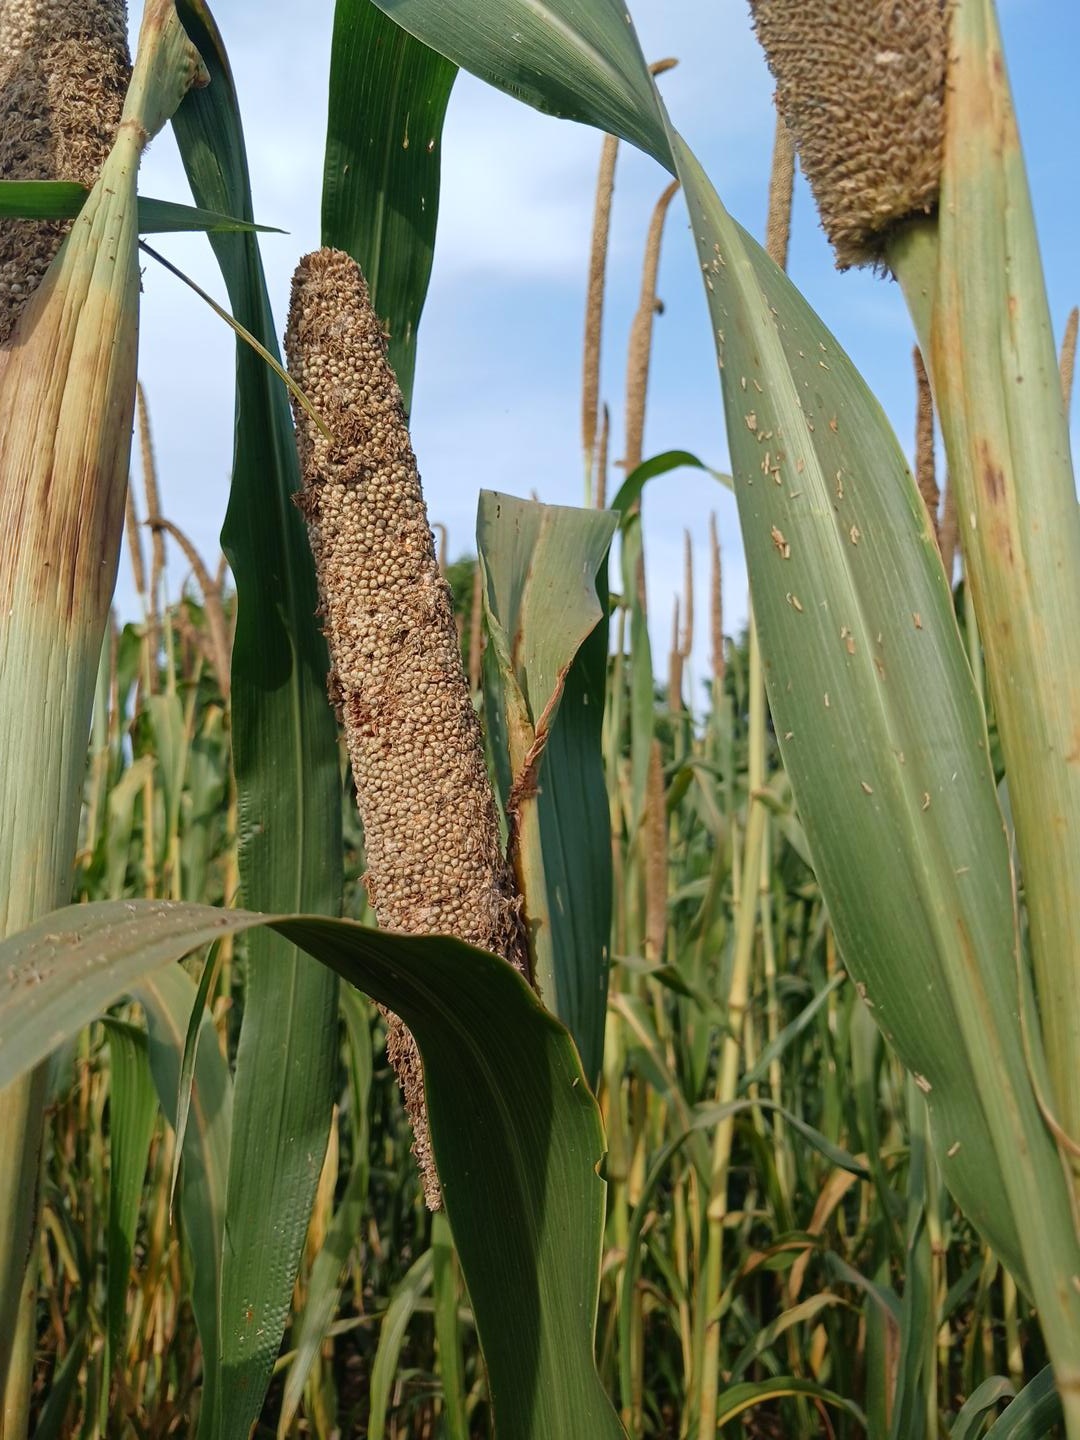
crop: pearl millet
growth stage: maturity
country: Senegal
